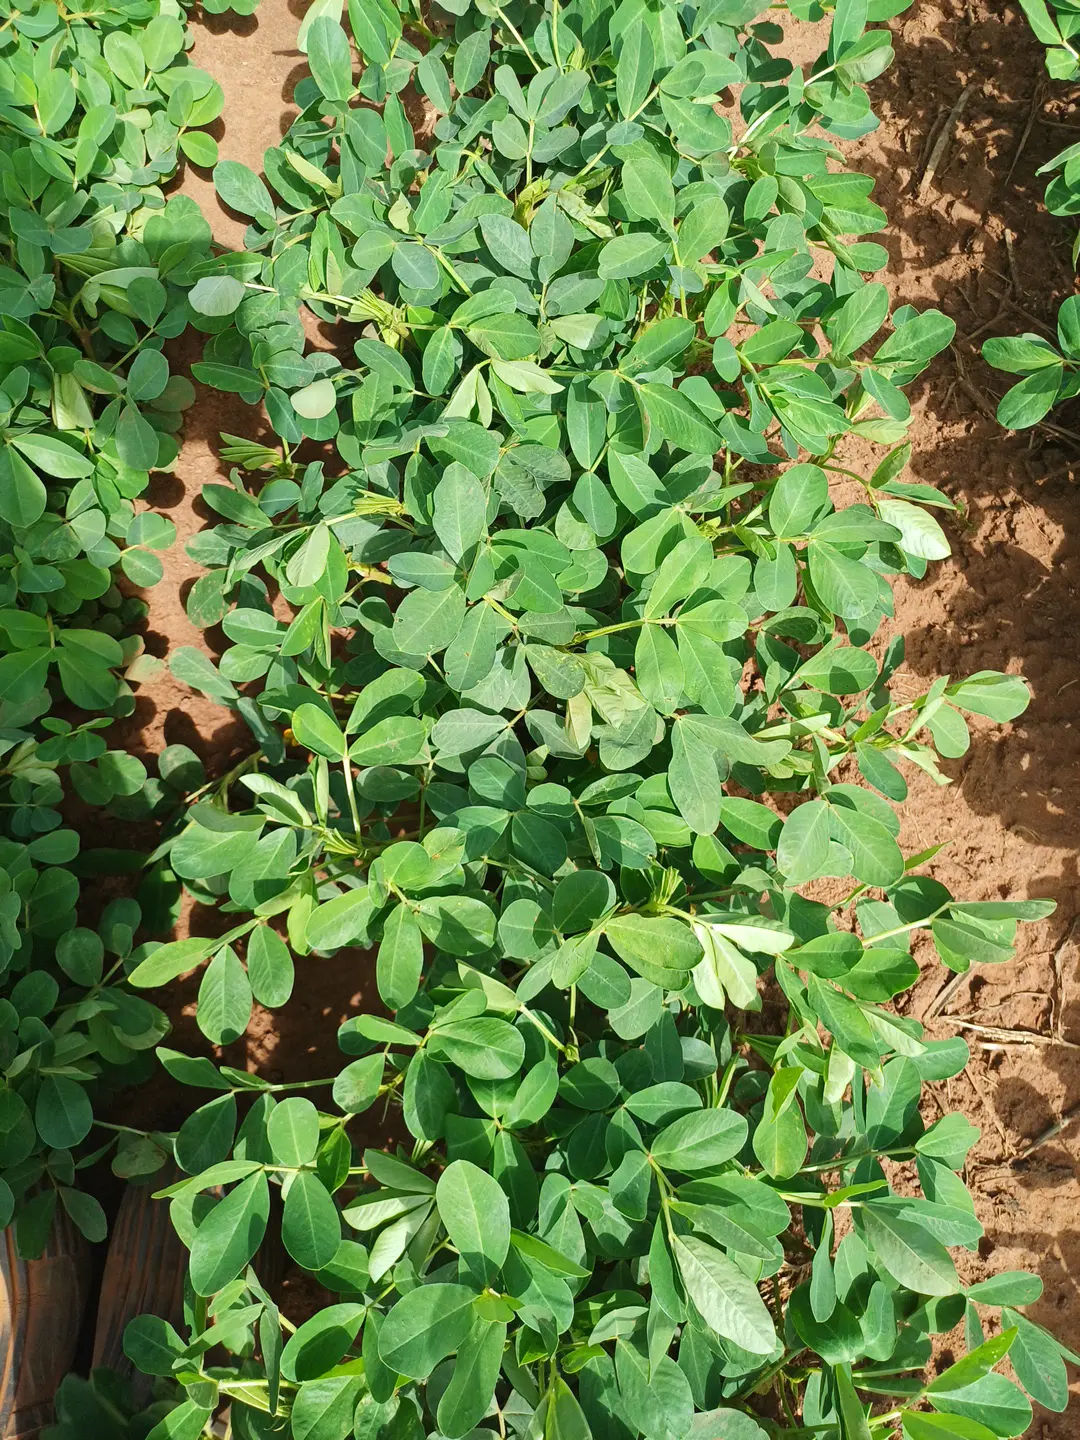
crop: groundnut
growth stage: flowering
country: Kenya
